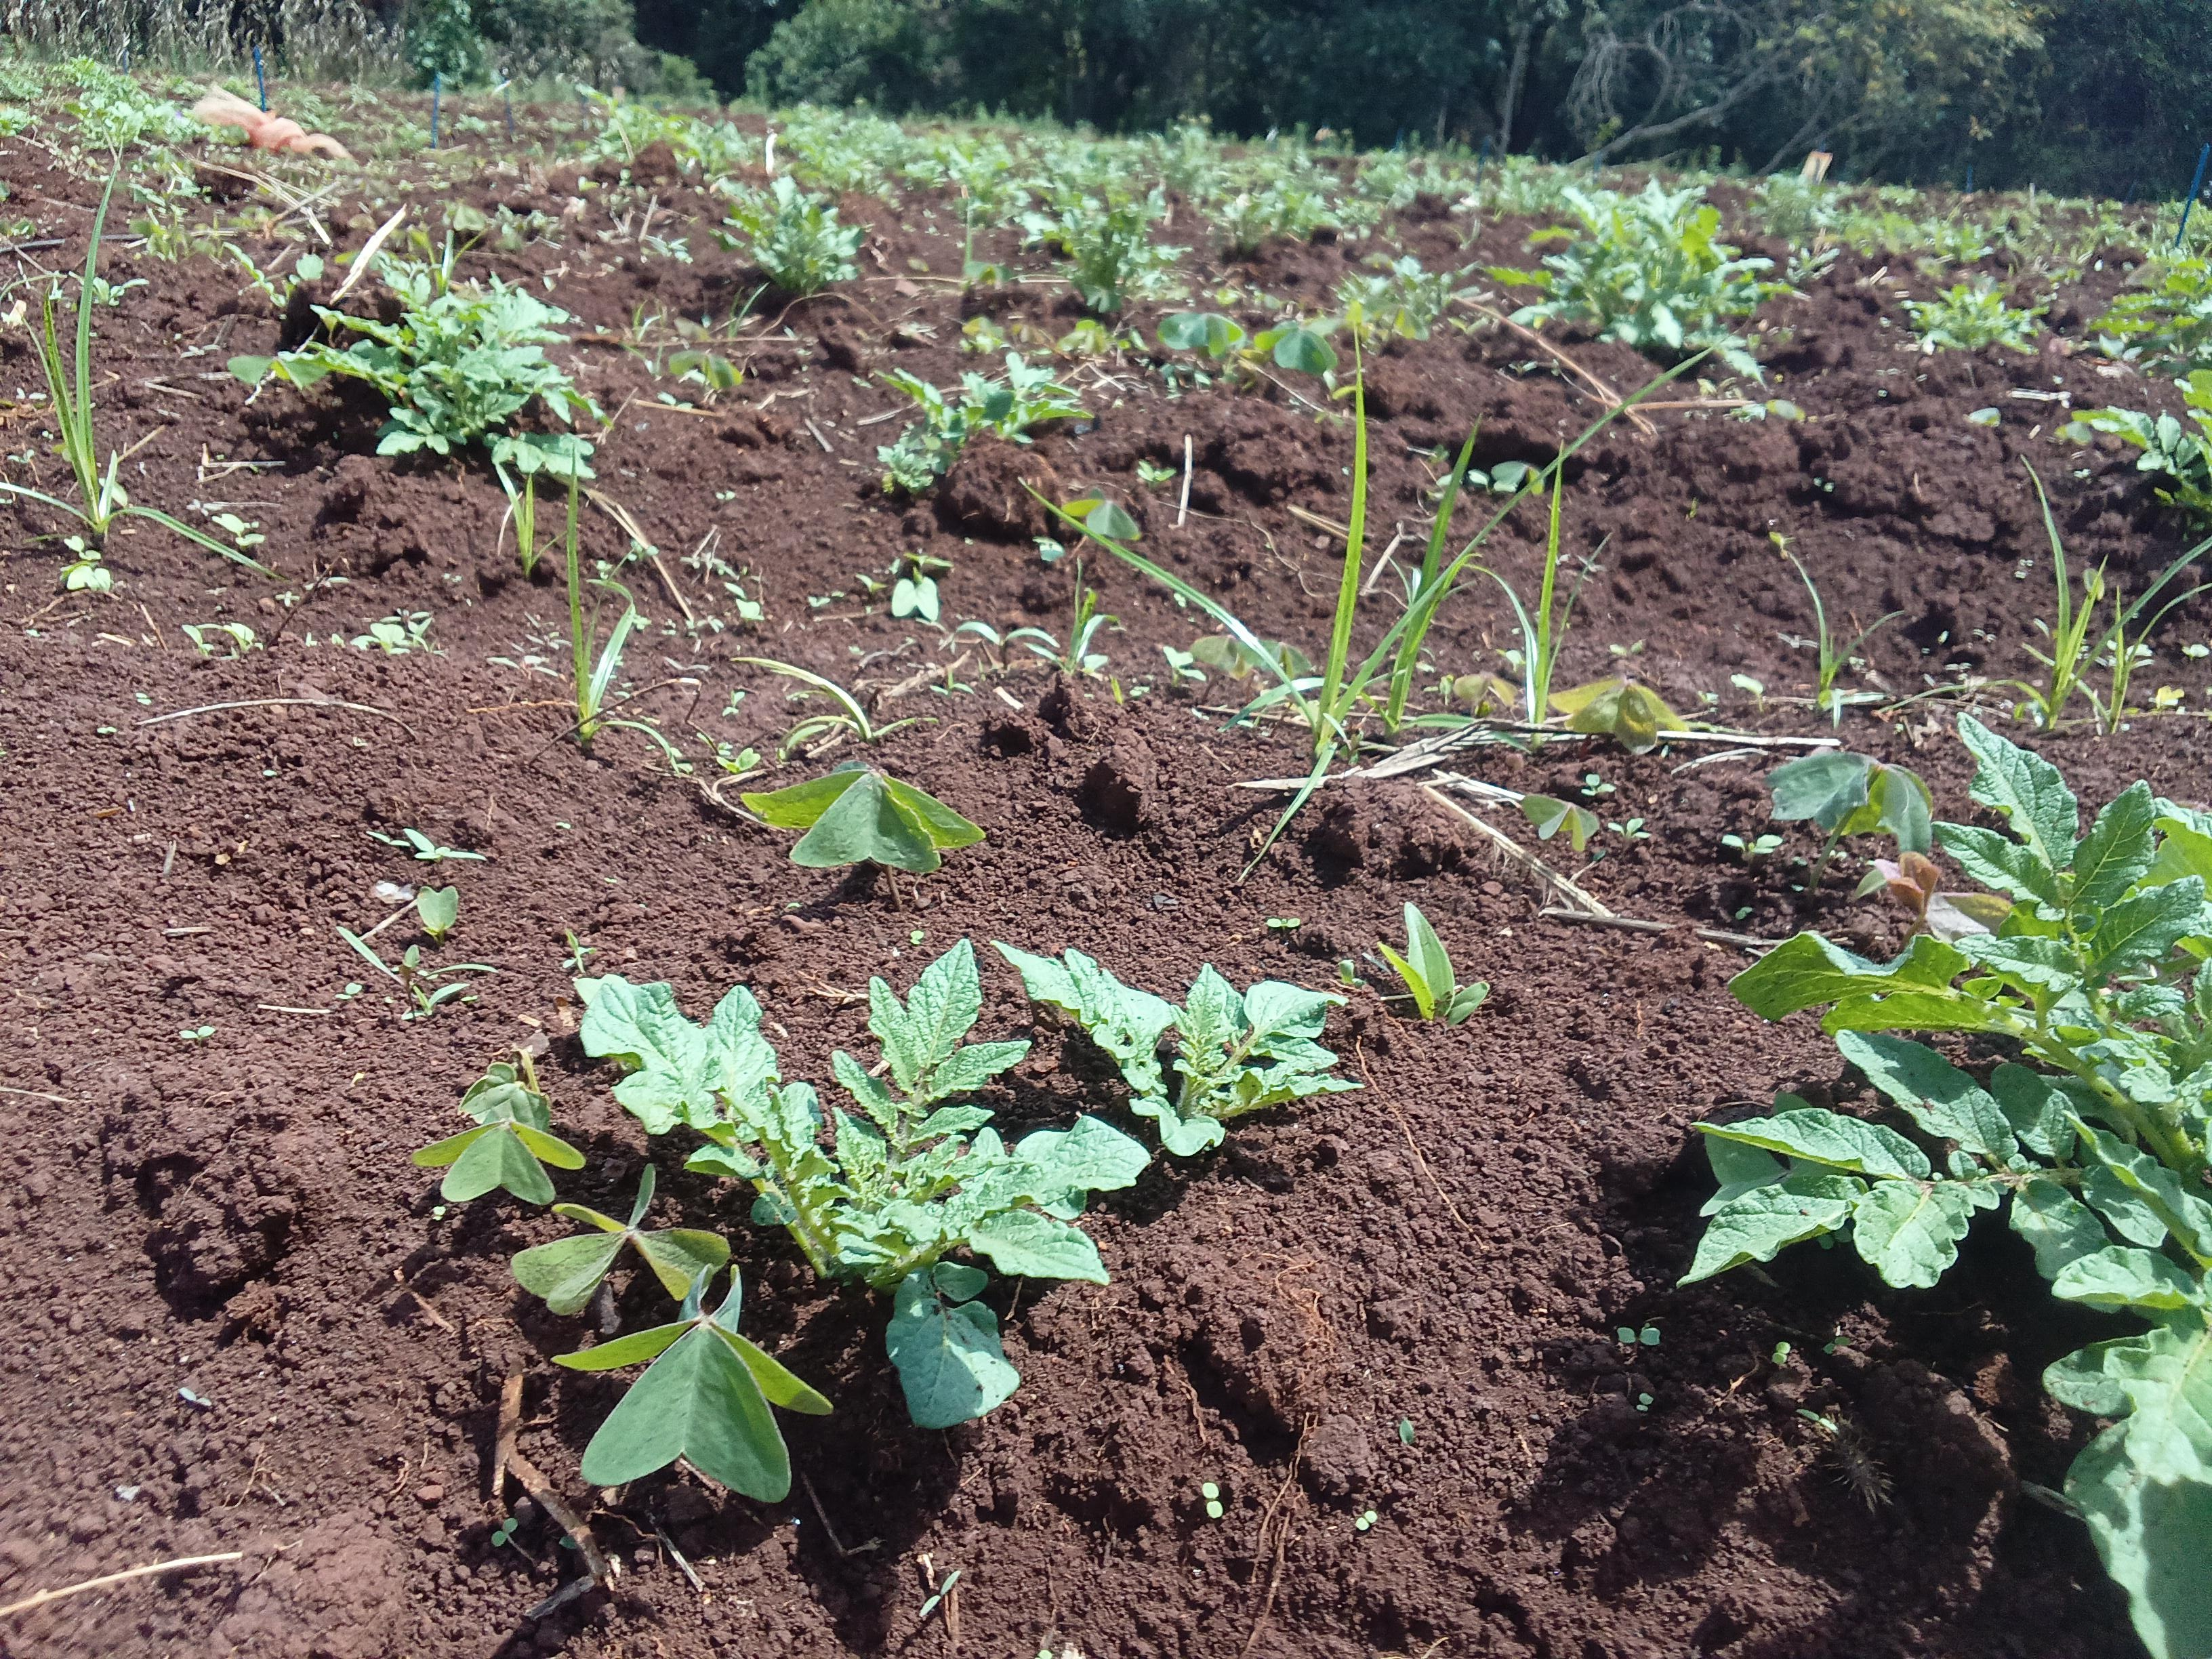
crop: potato
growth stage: sprouting emergence
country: Kenya
